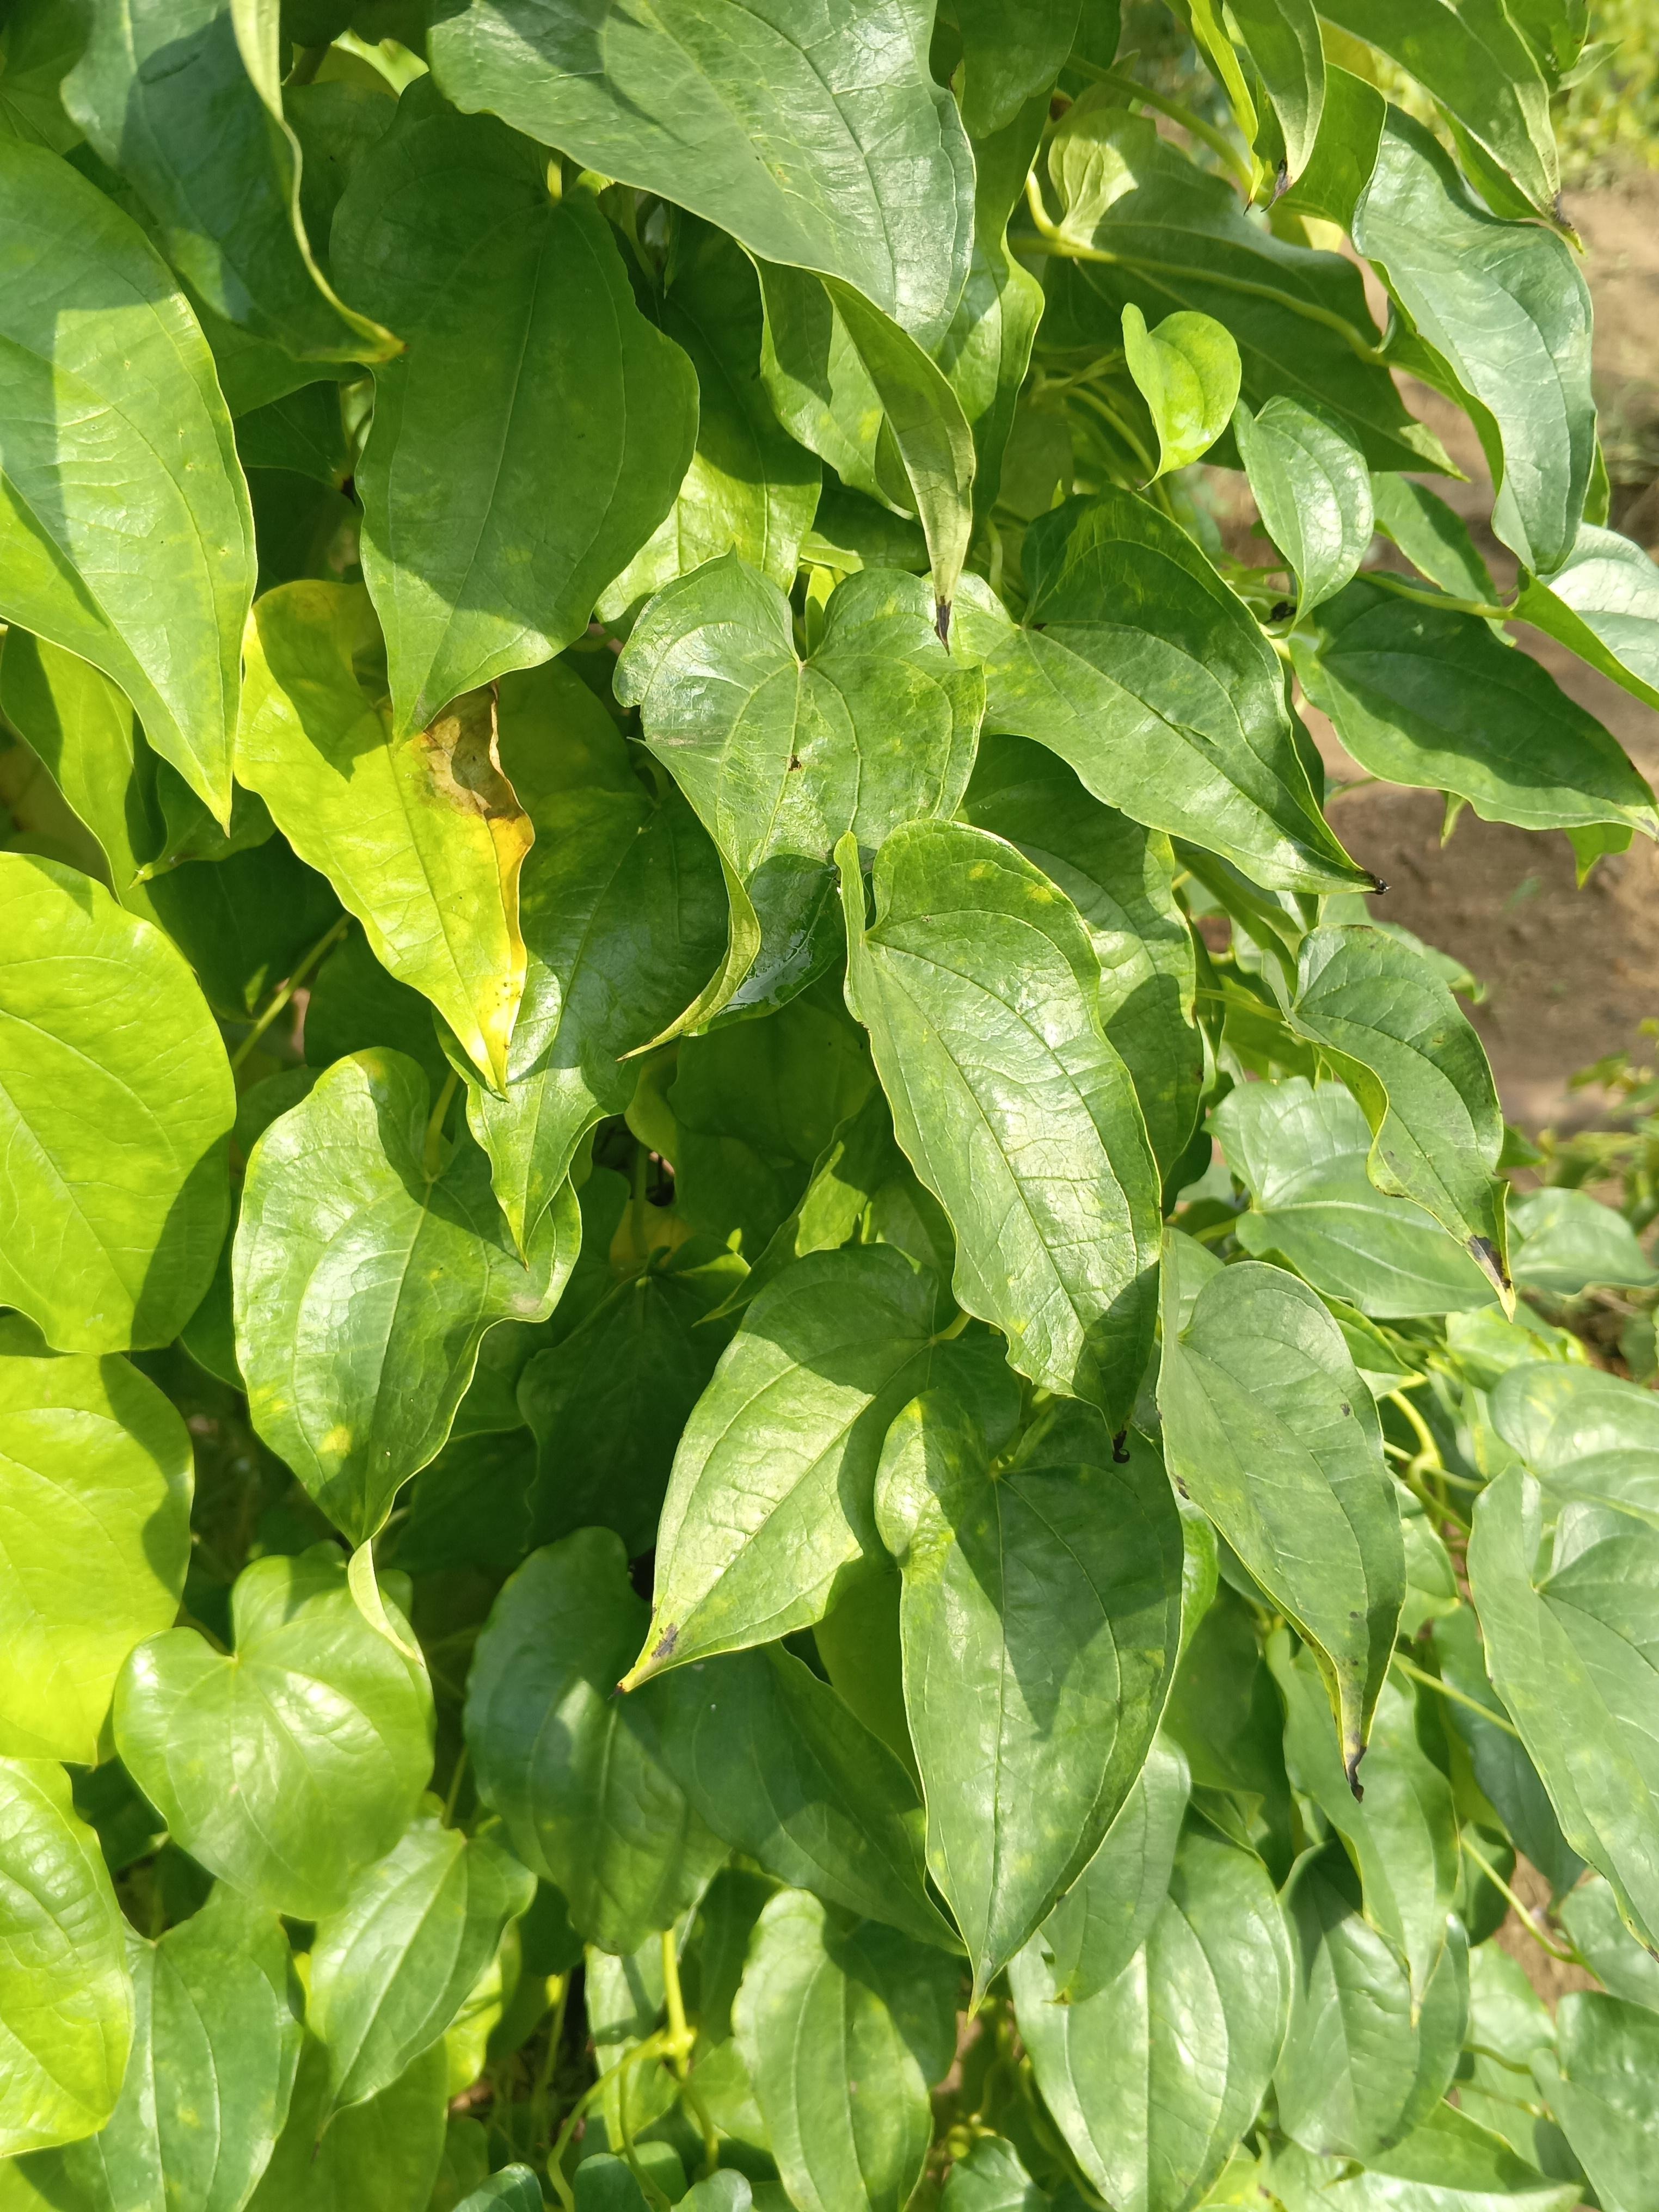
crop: yam
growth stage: vegetative
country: Nigeria
